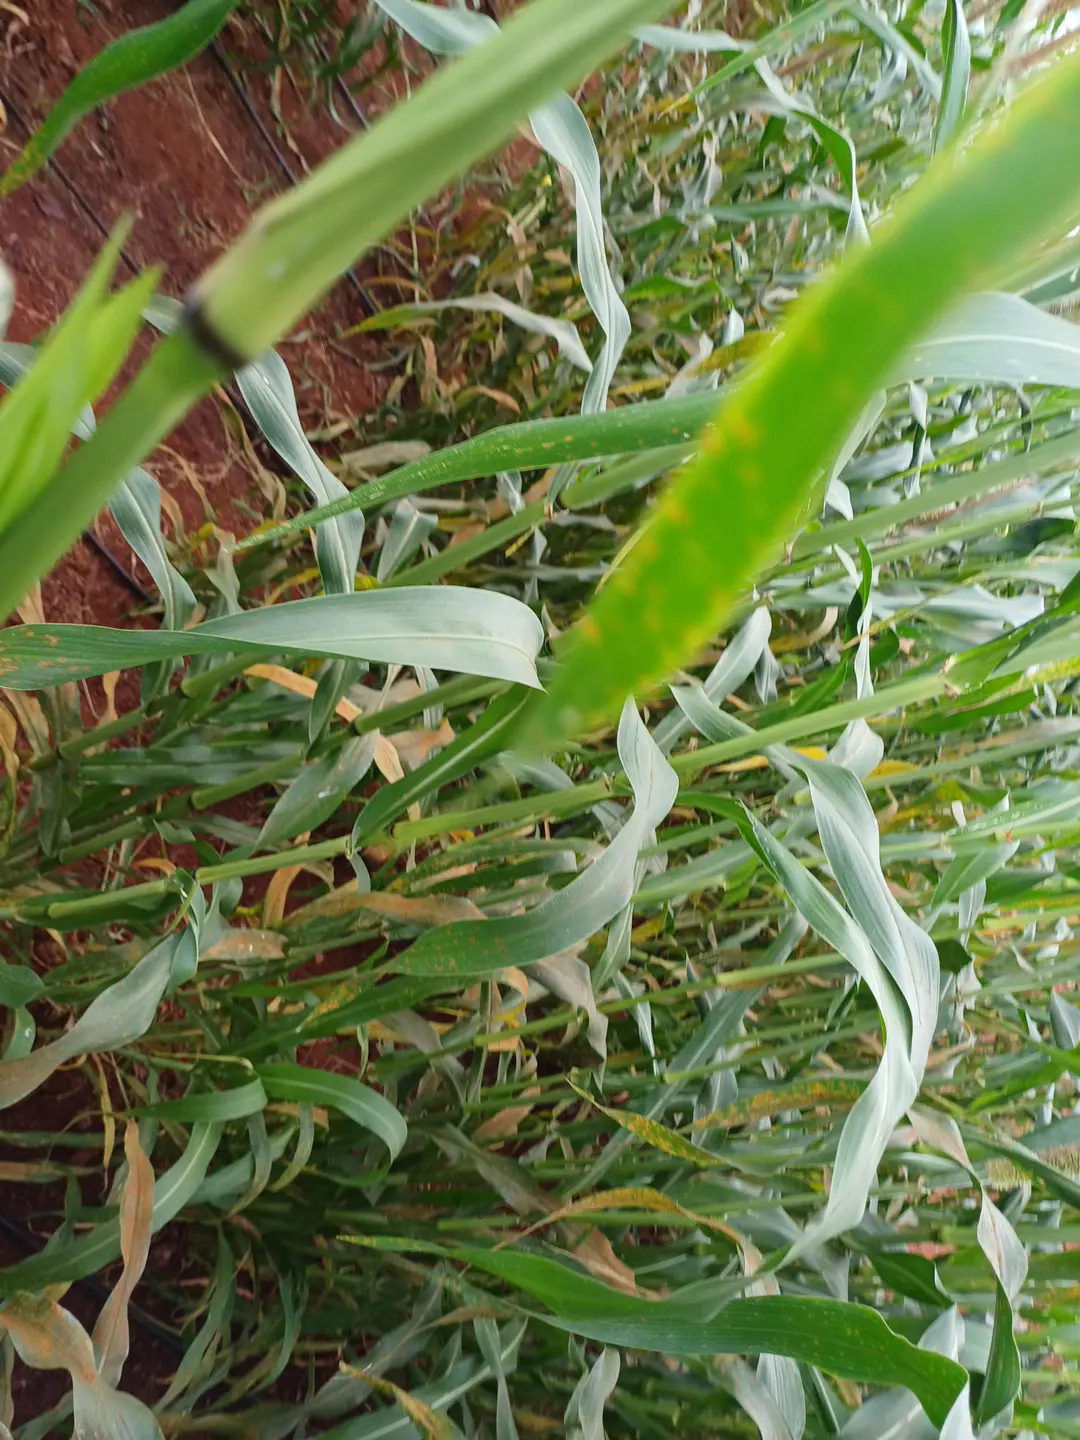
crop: pearl millet
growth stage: flowering
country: Kenya
